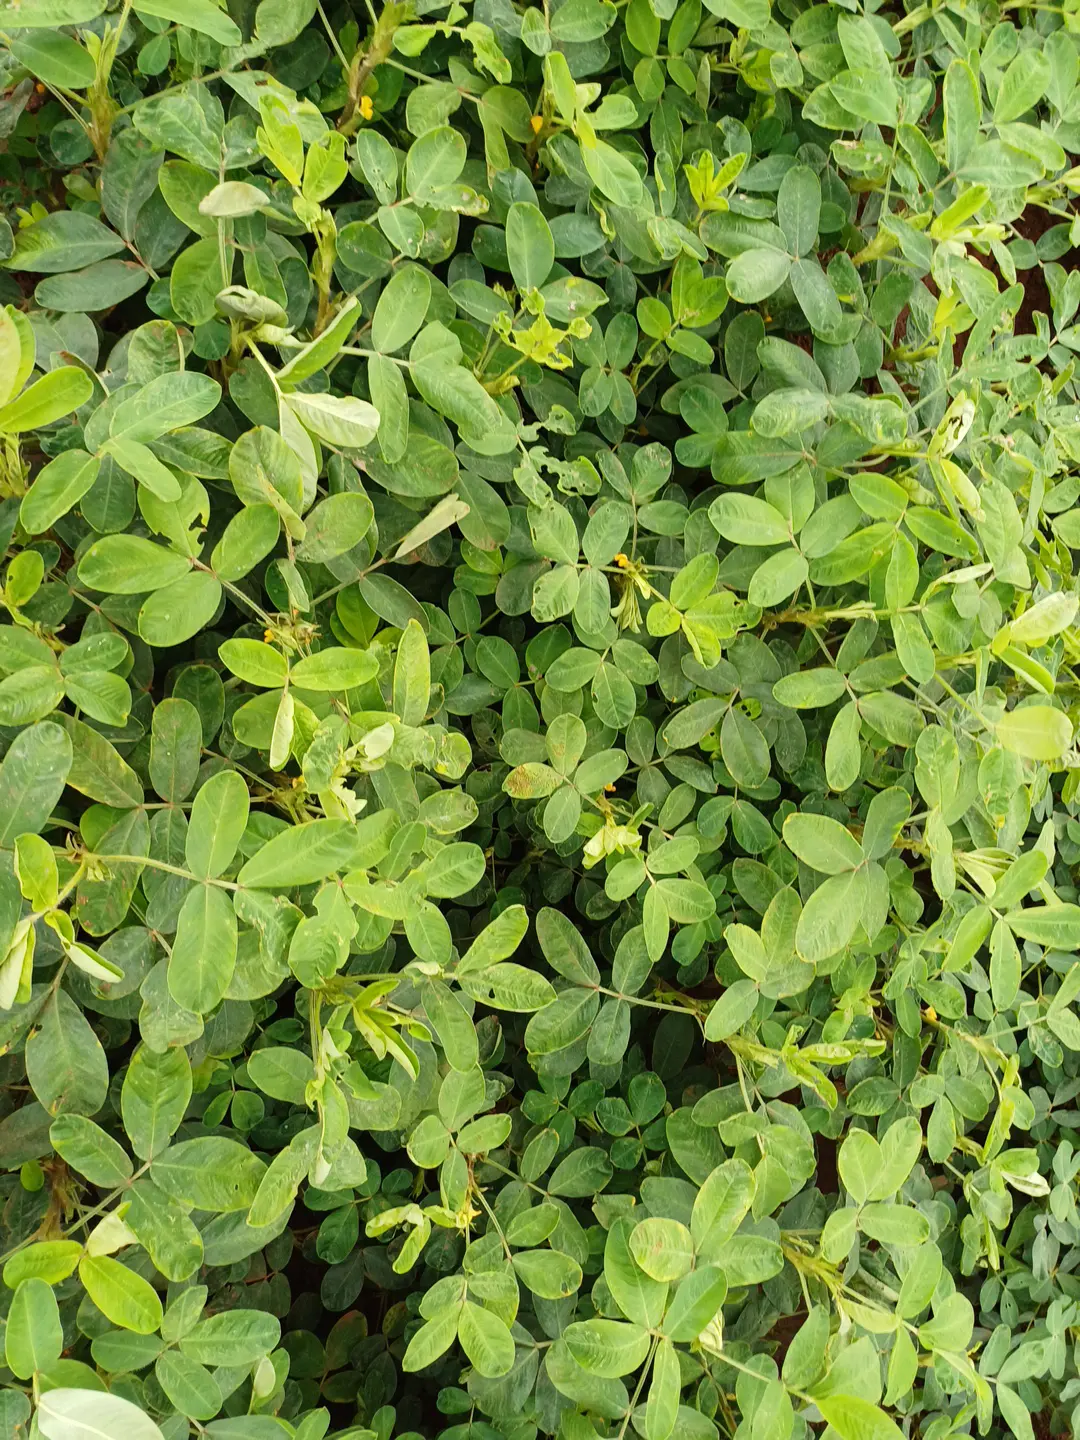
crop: groundnut
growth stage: flowering
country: Kenya
